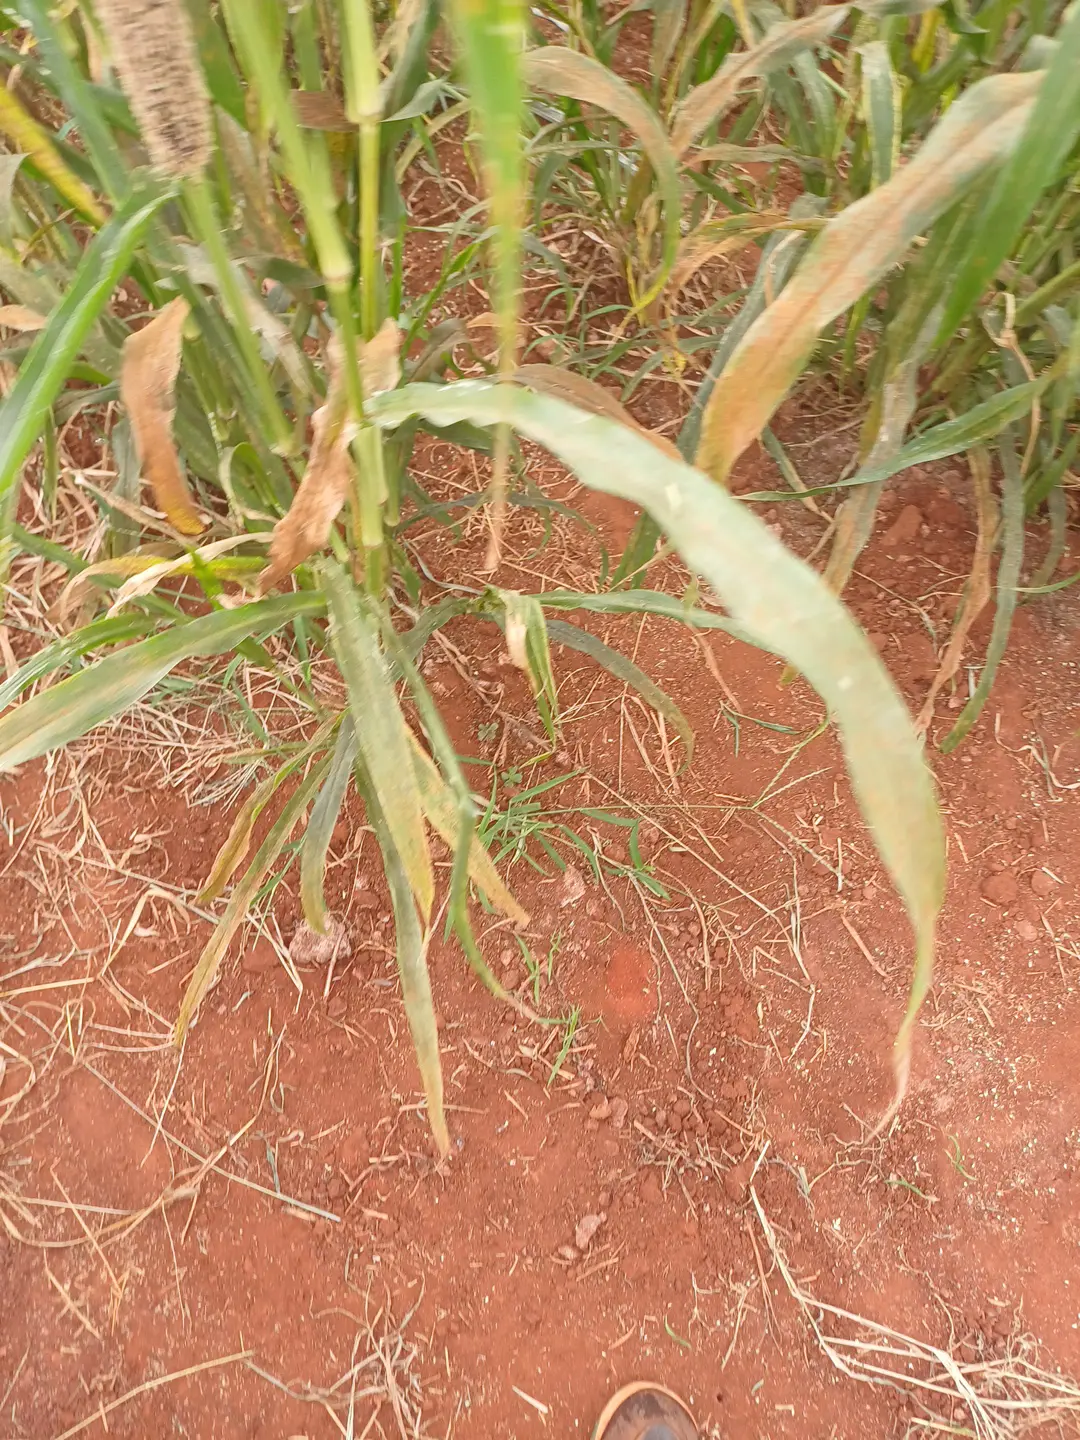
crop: pearl millet
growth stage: filling grain
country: Kenya
